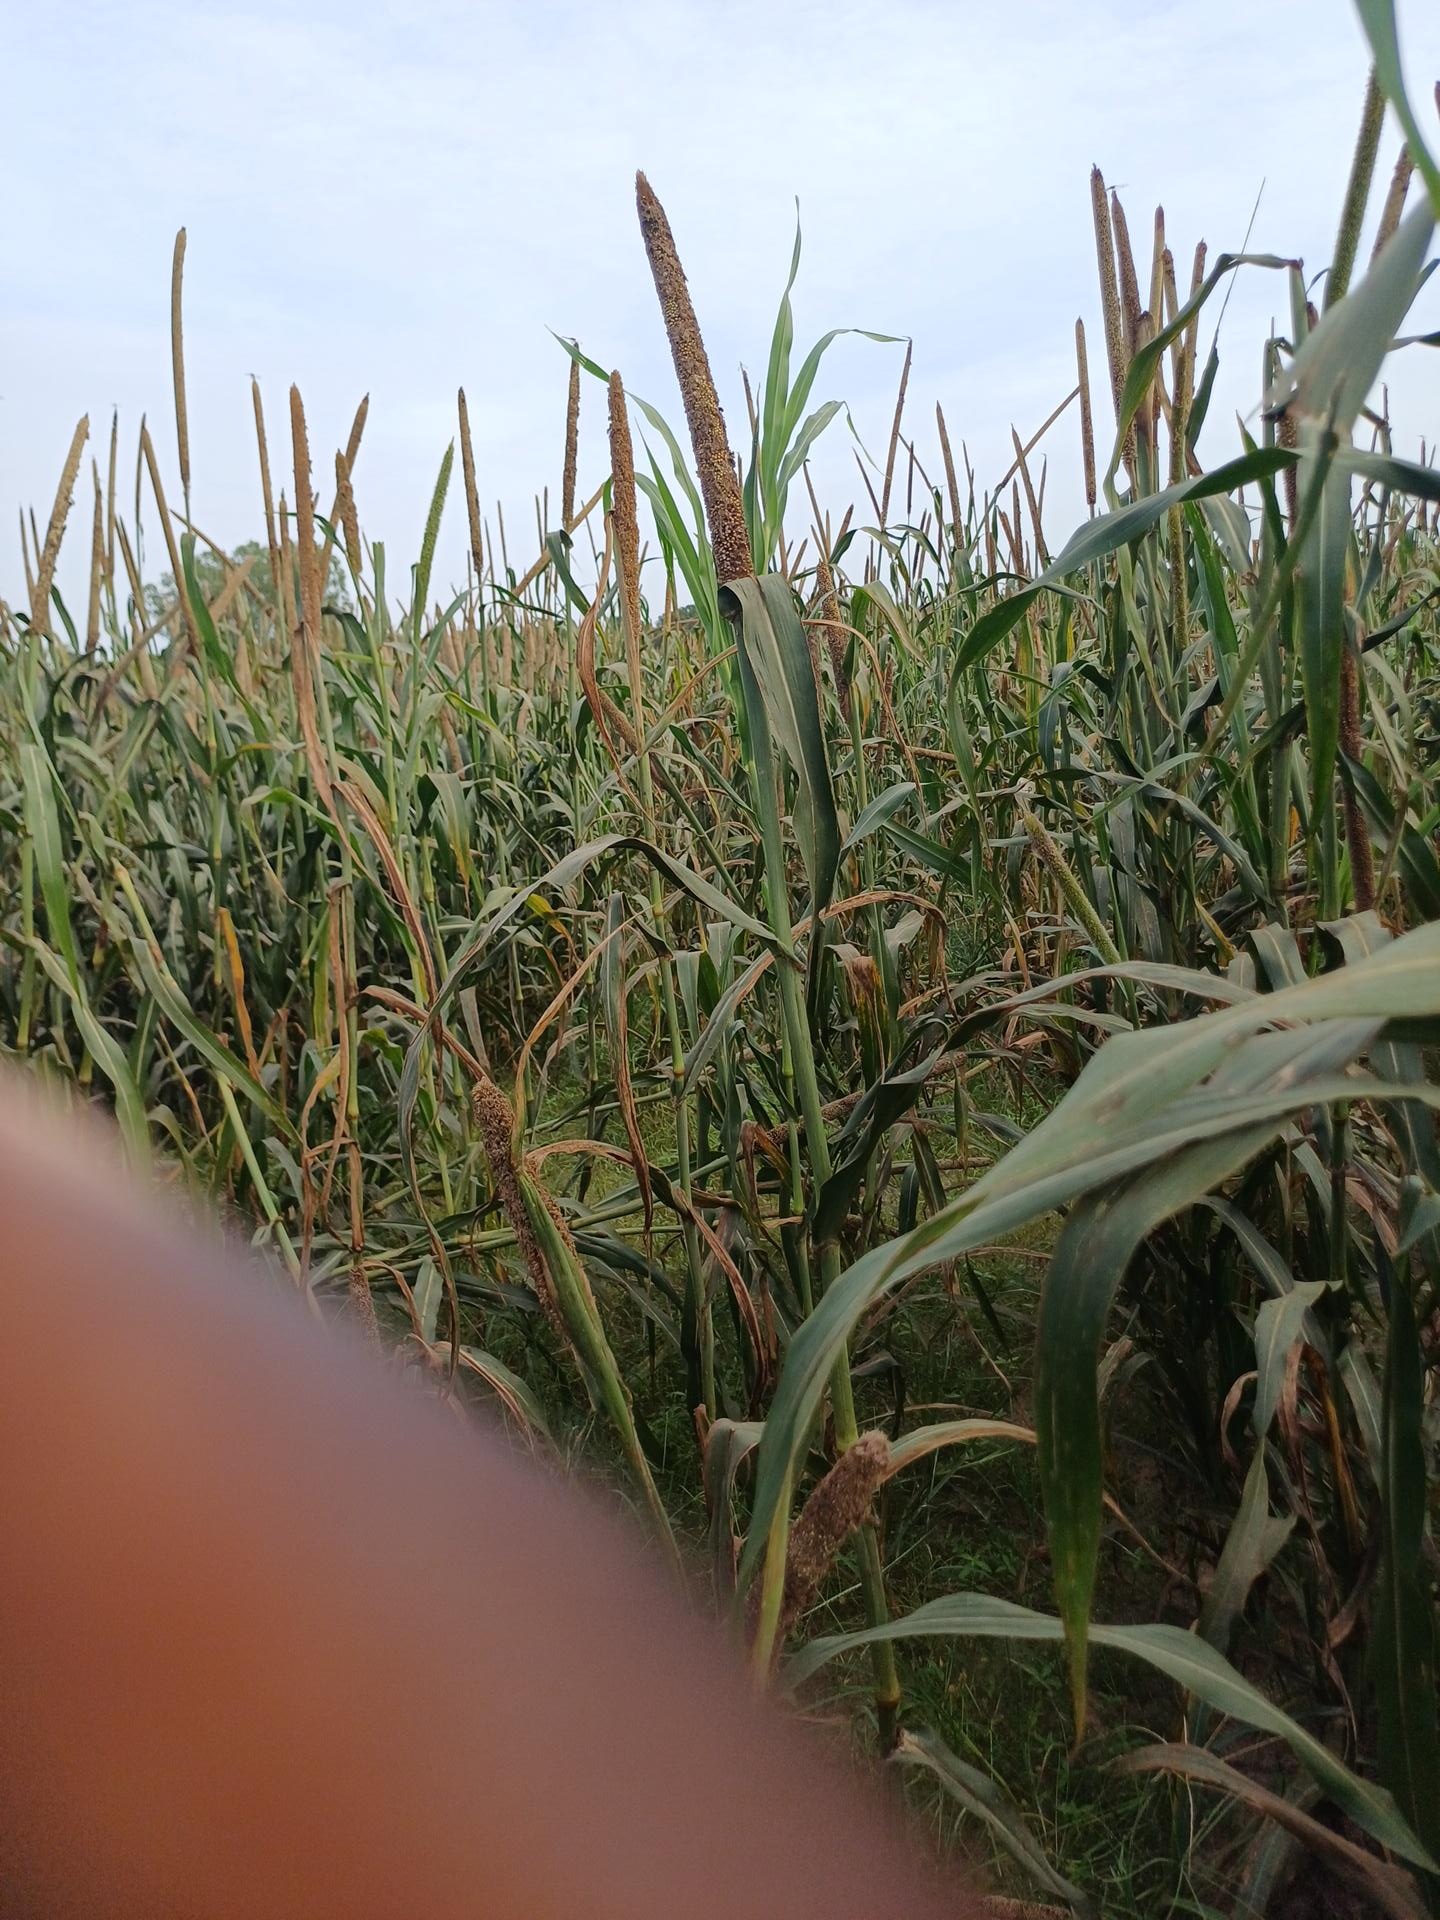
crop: pearl millet
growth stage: filling grain
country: Senegal
